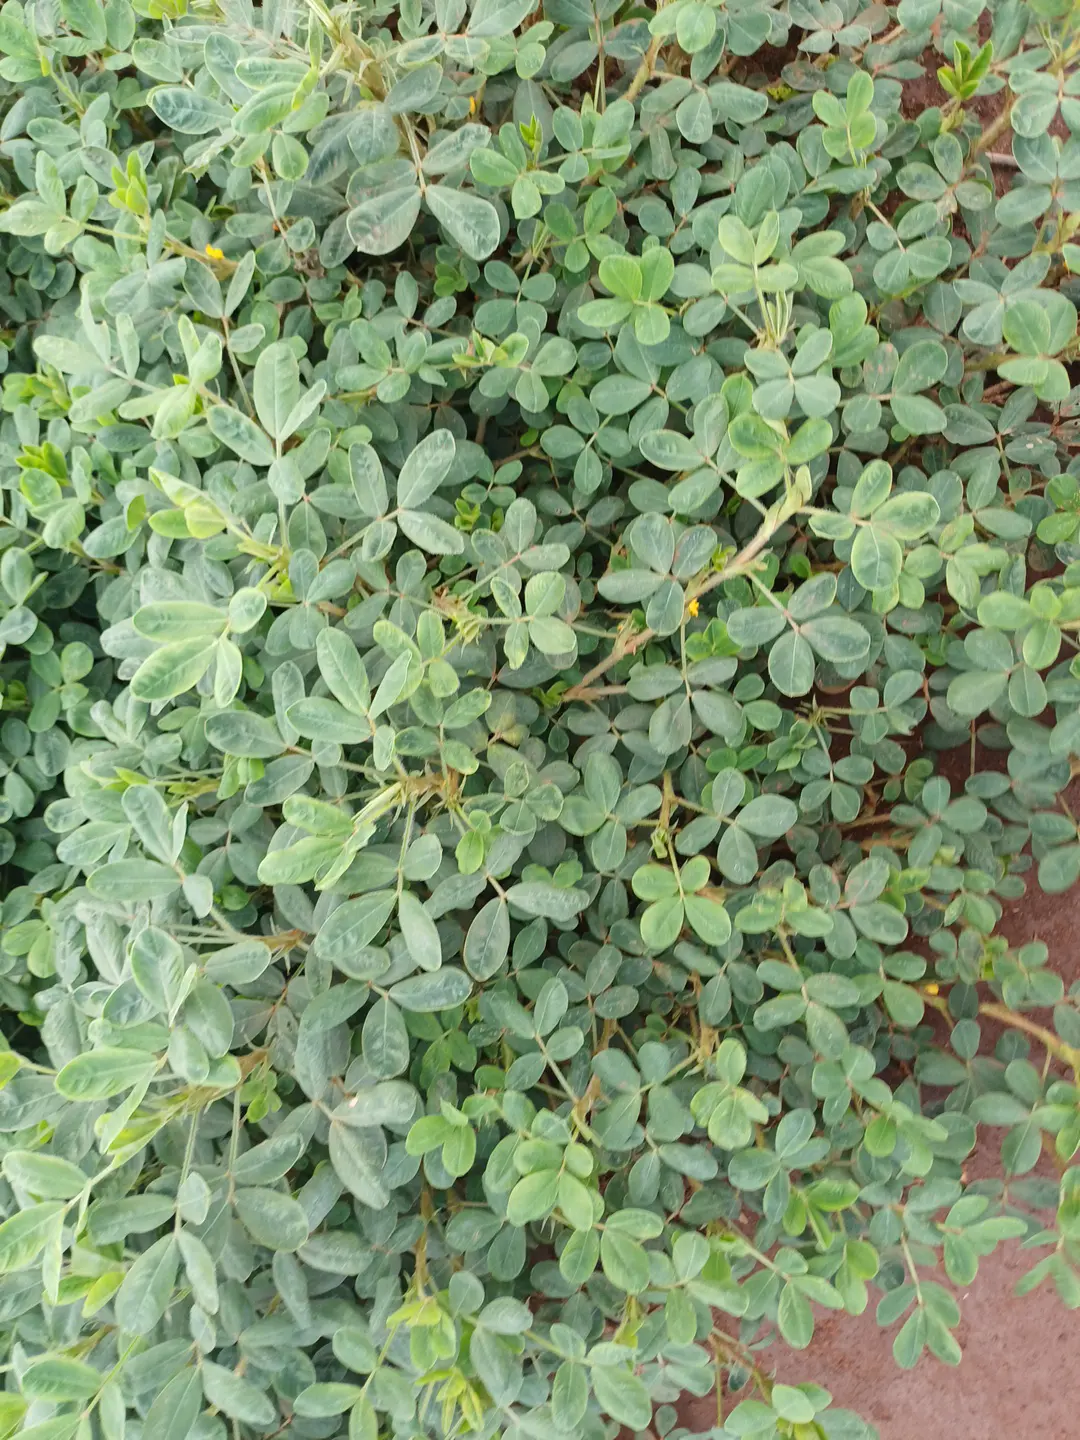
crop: groundnut
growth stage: flowering
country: Kenya
